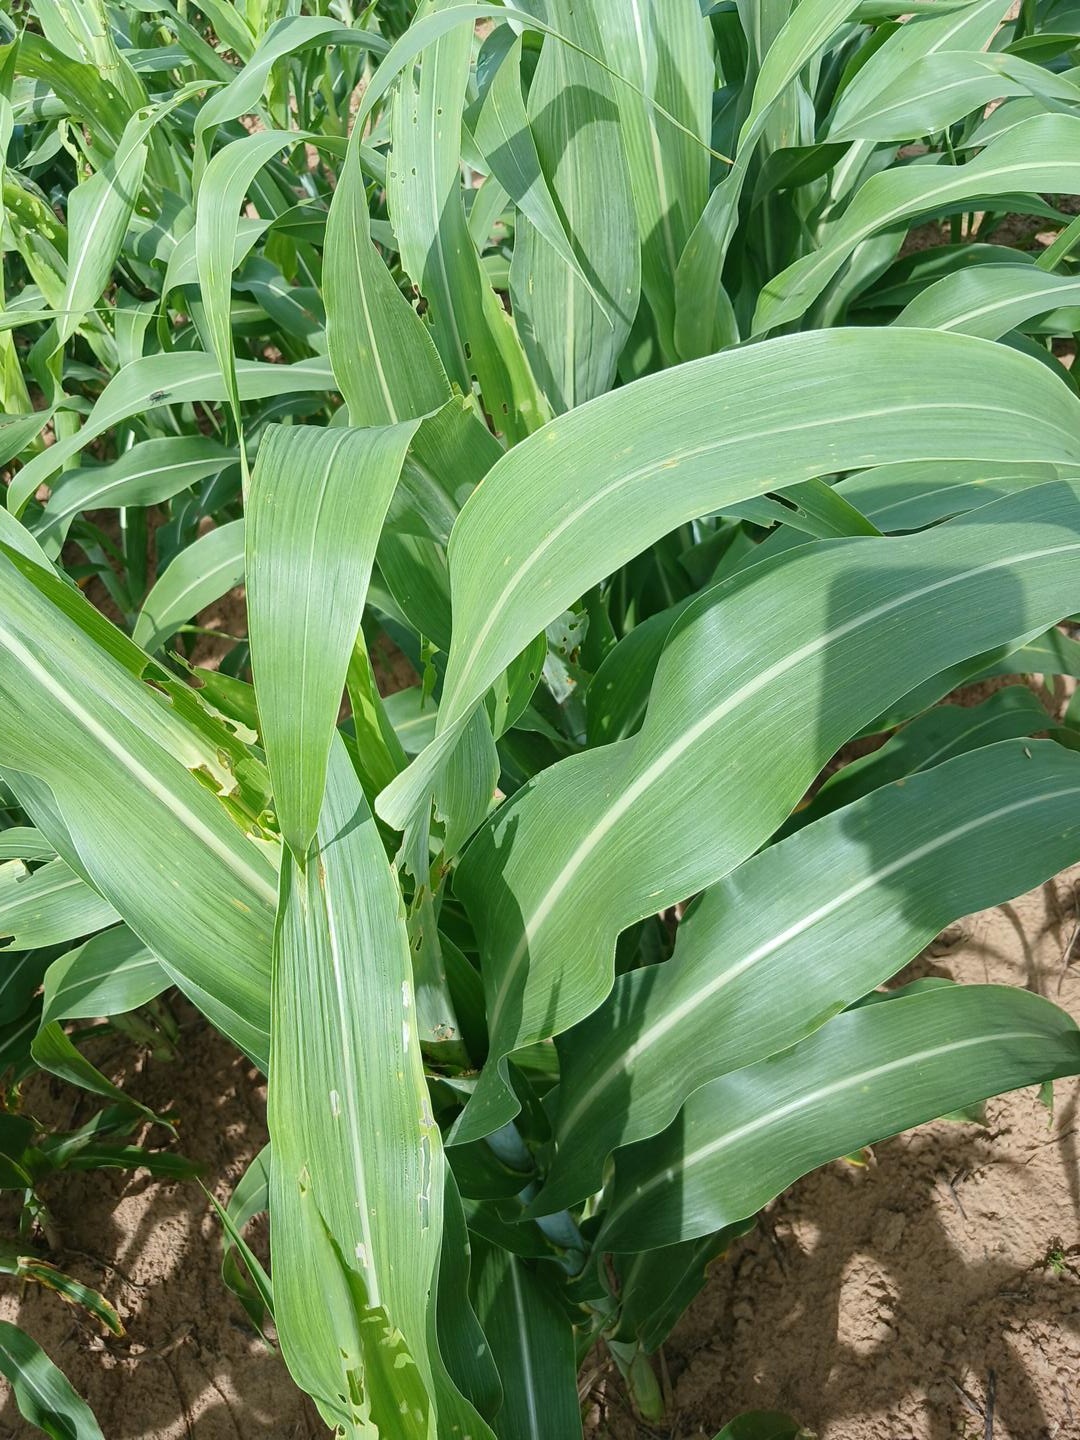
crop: sorghum
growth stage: vegetative
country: Senegal
